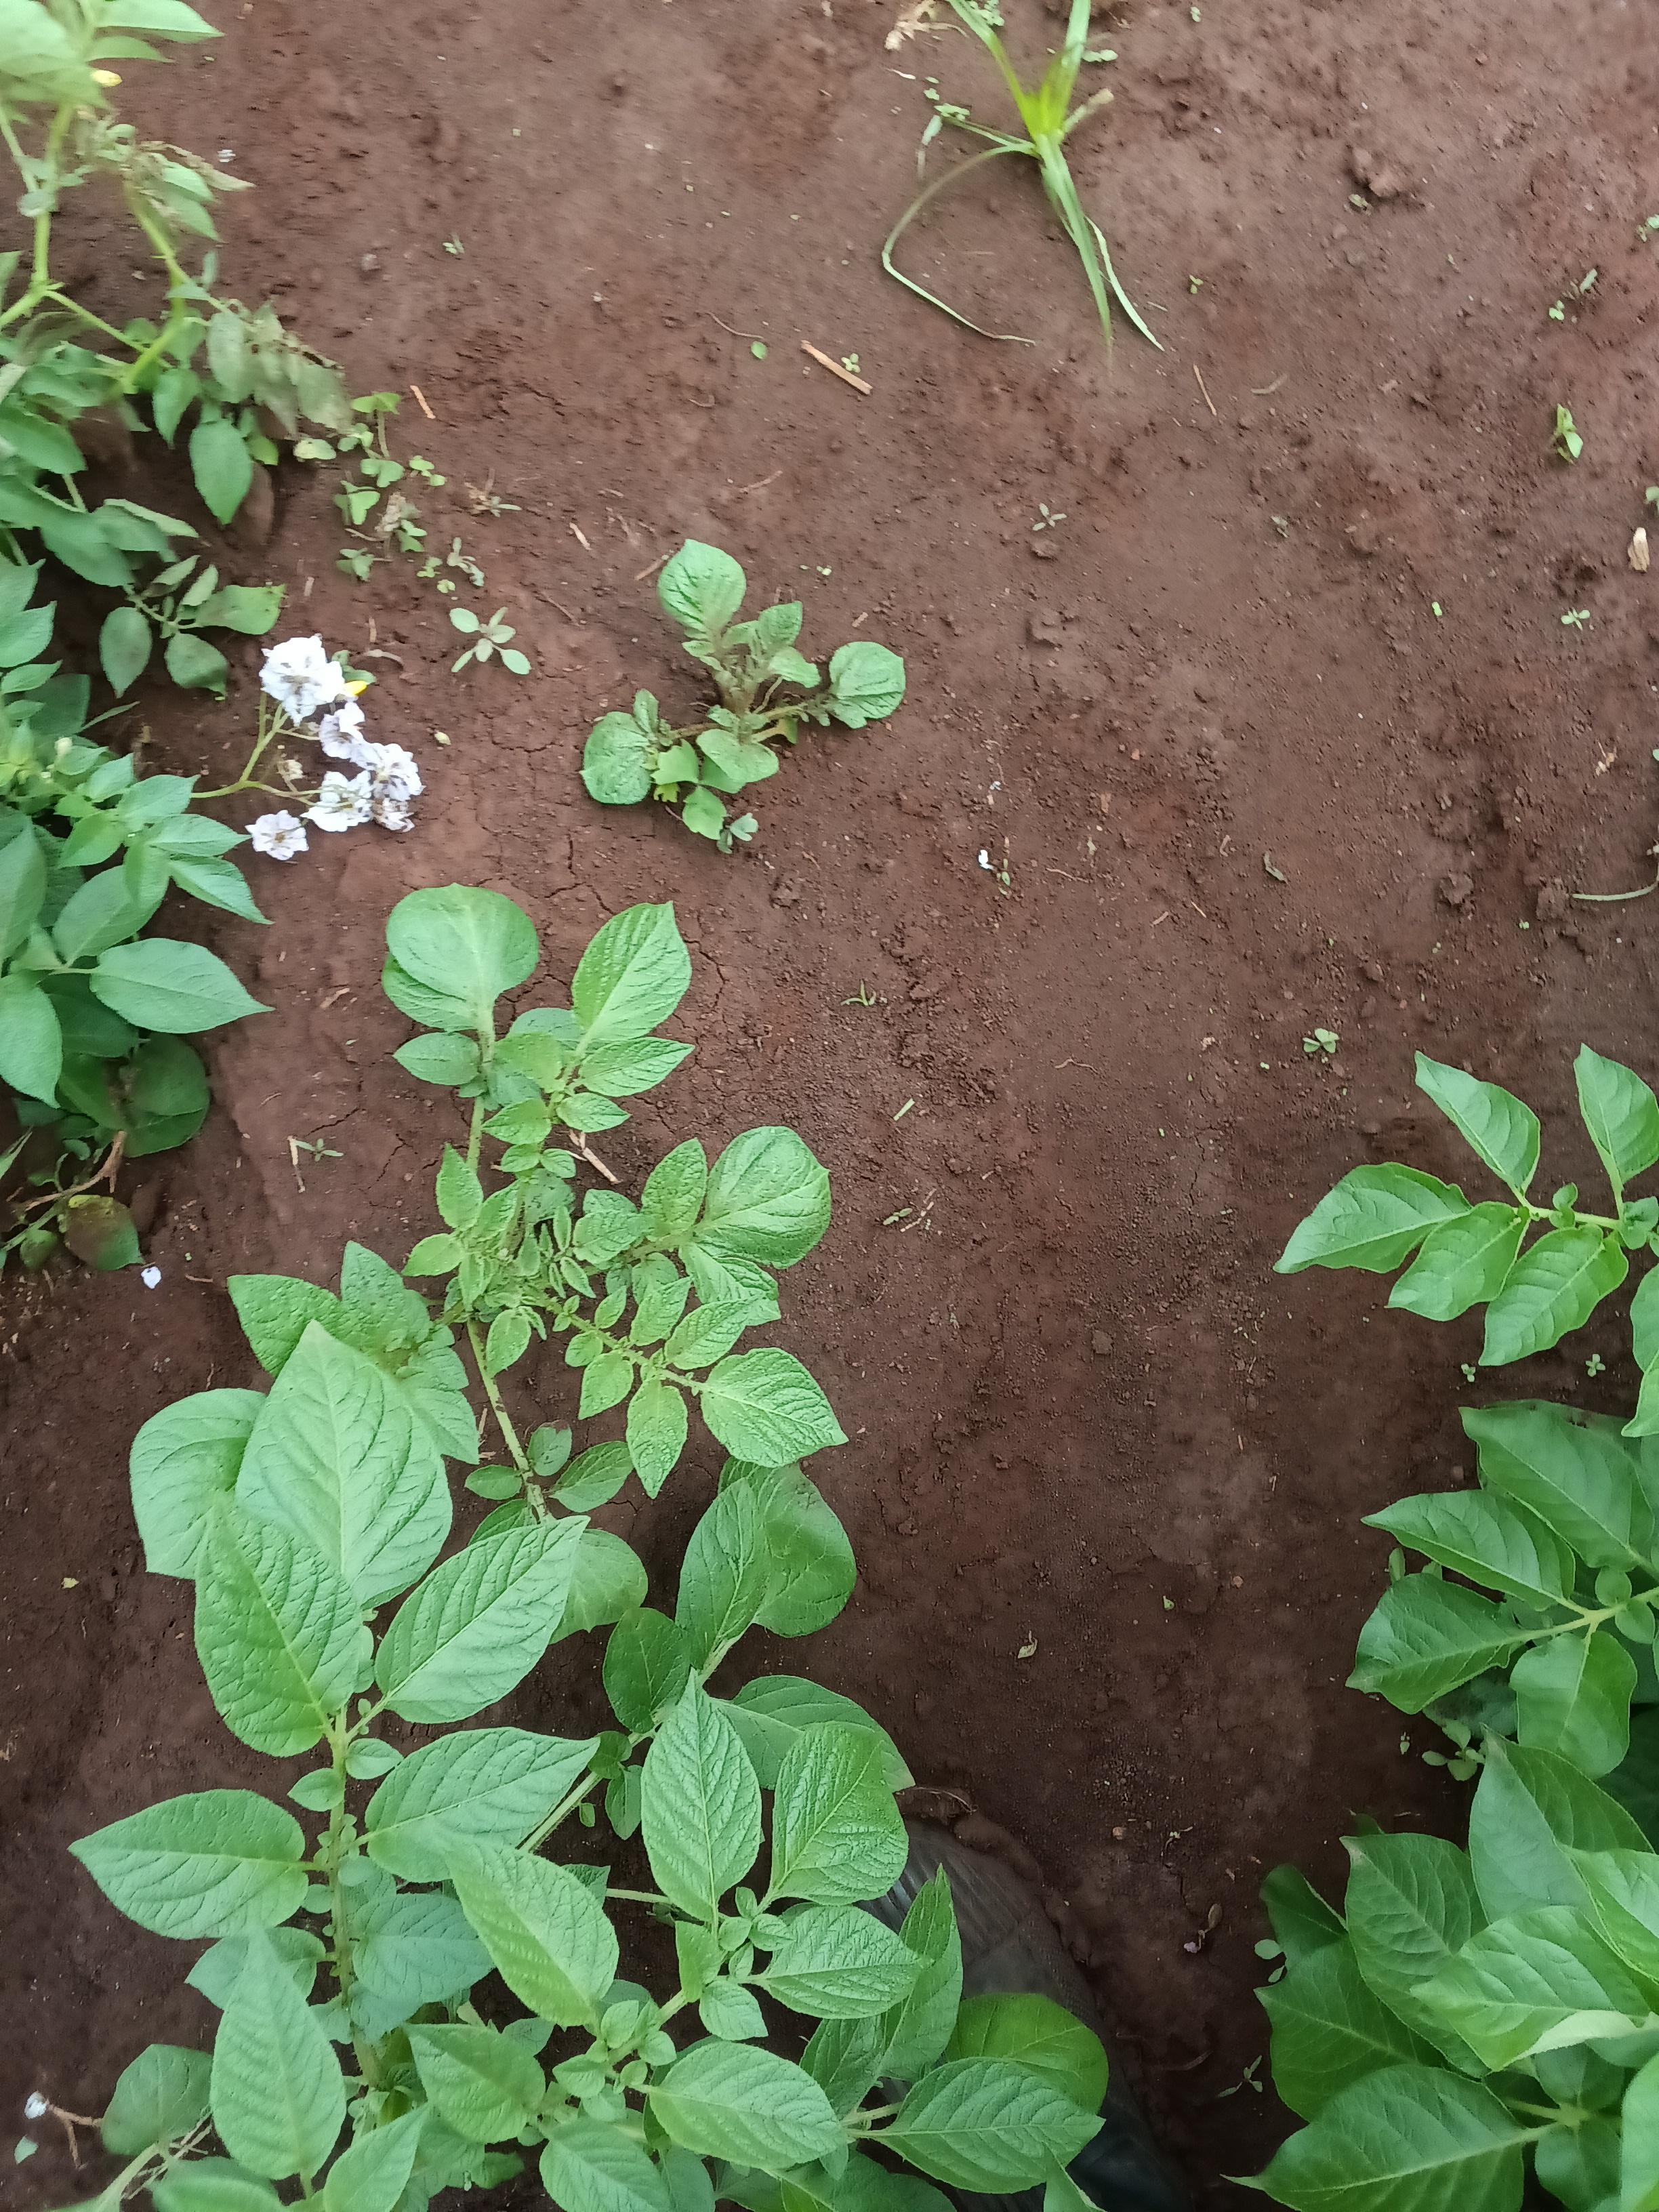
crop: potato
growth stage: flowering
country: Kenya
